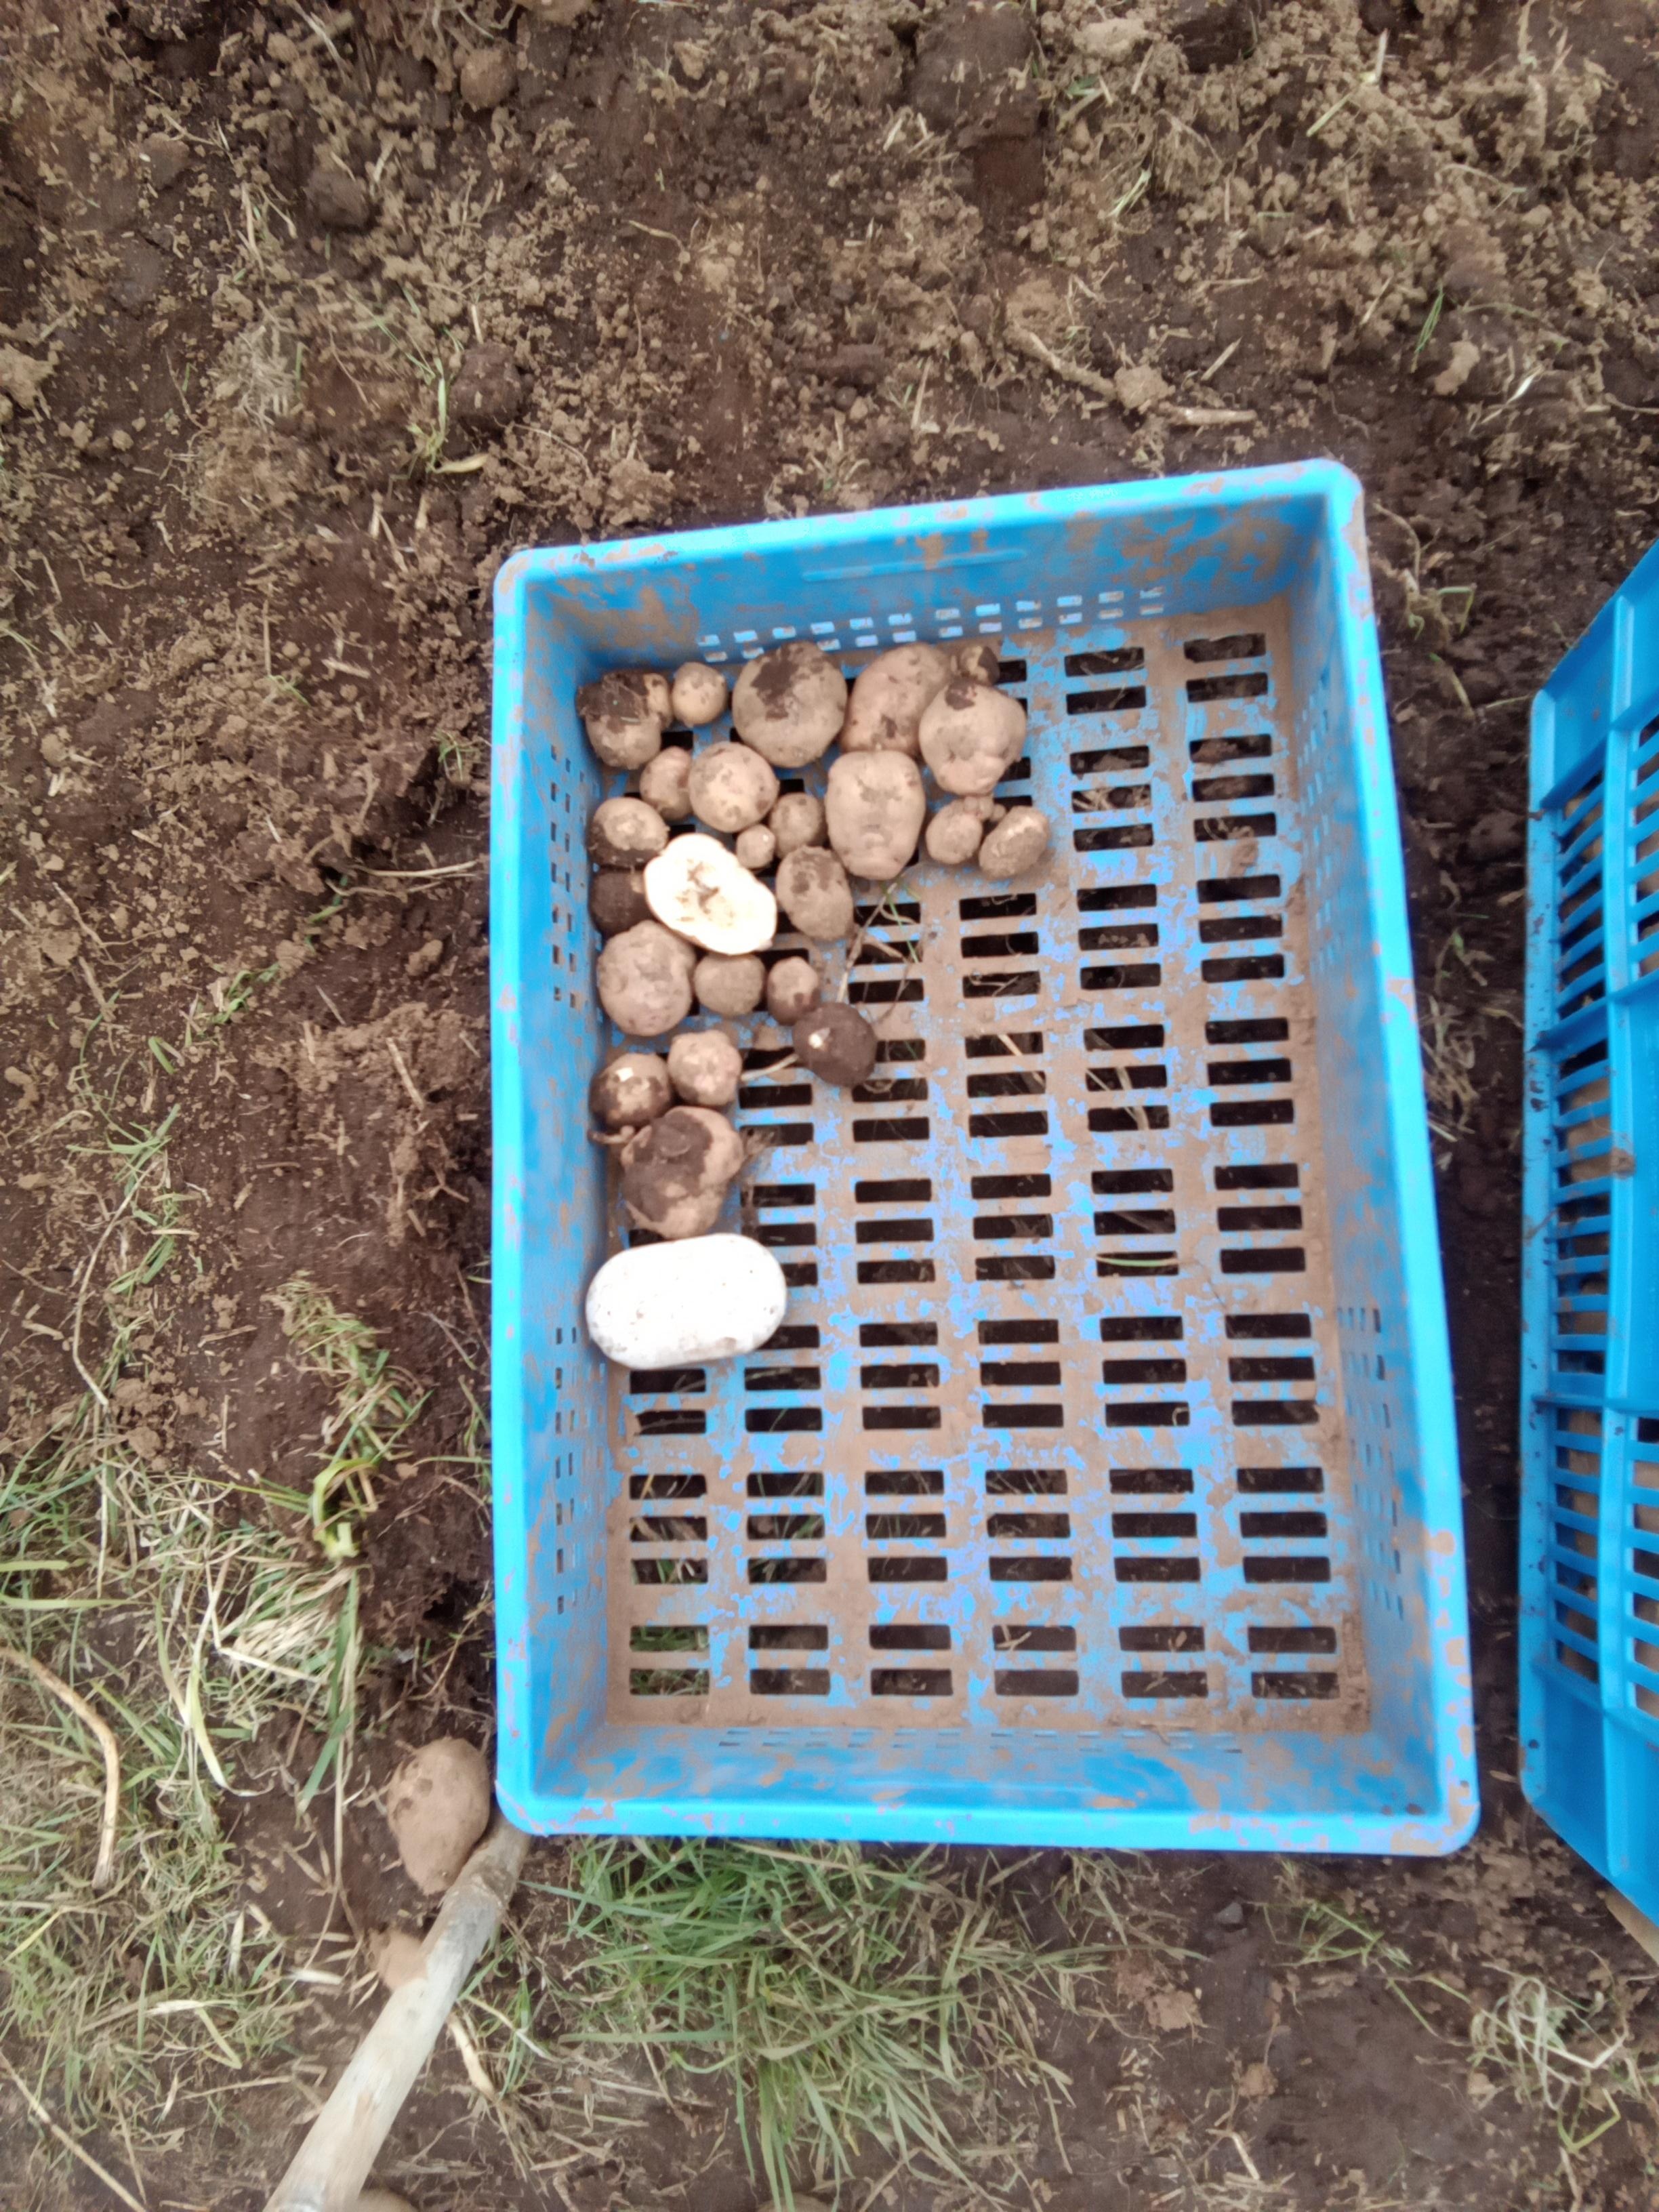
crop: potato
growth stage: harvest
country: Kenya
